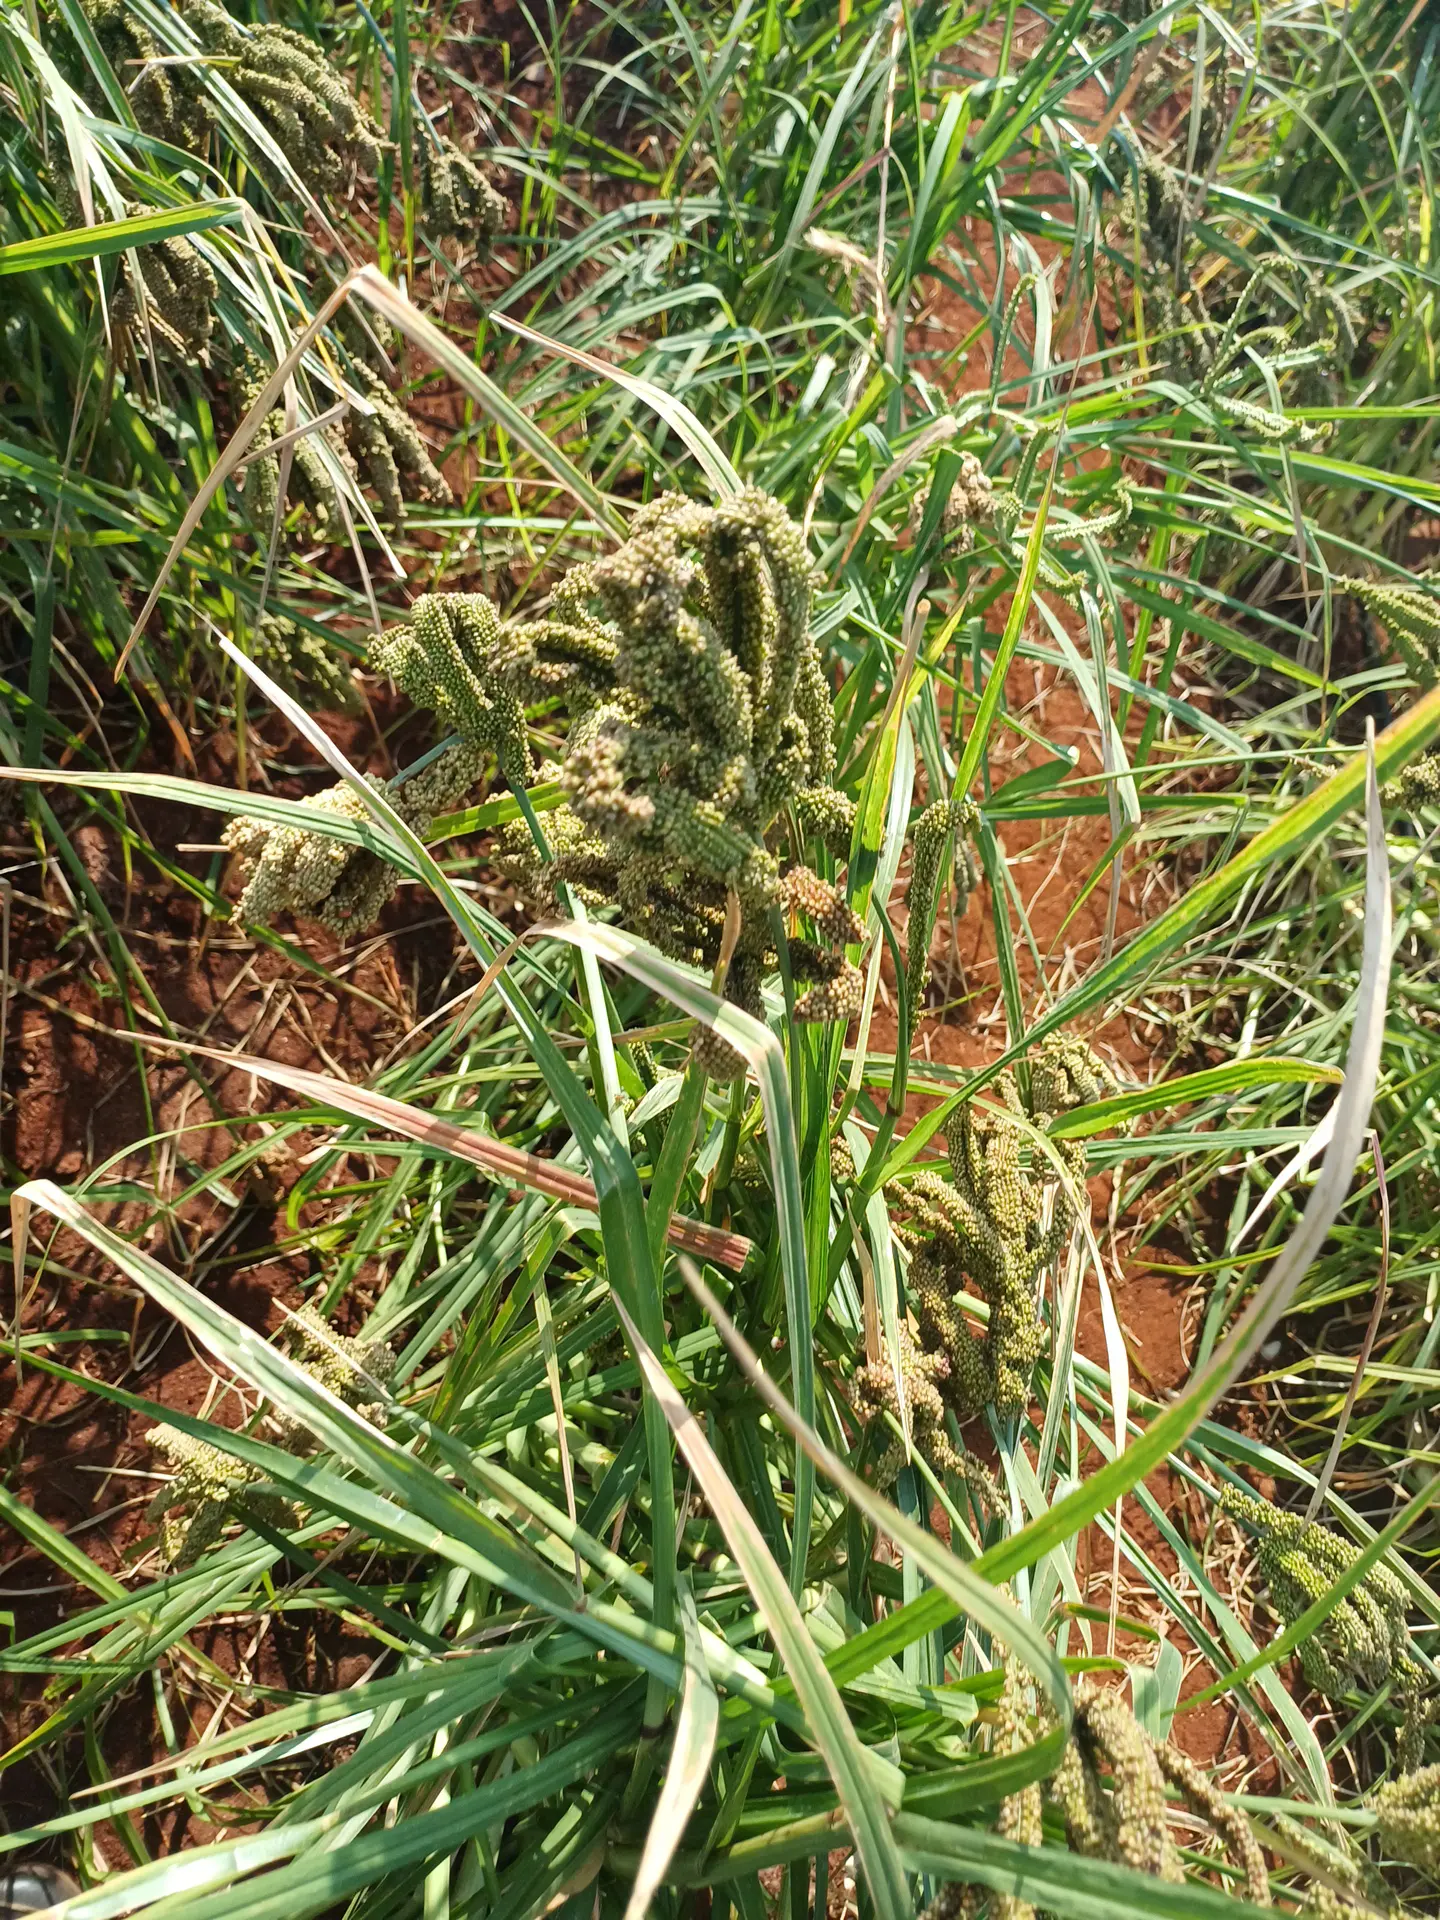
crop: finger millet
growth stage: filling grain
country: Kenya
